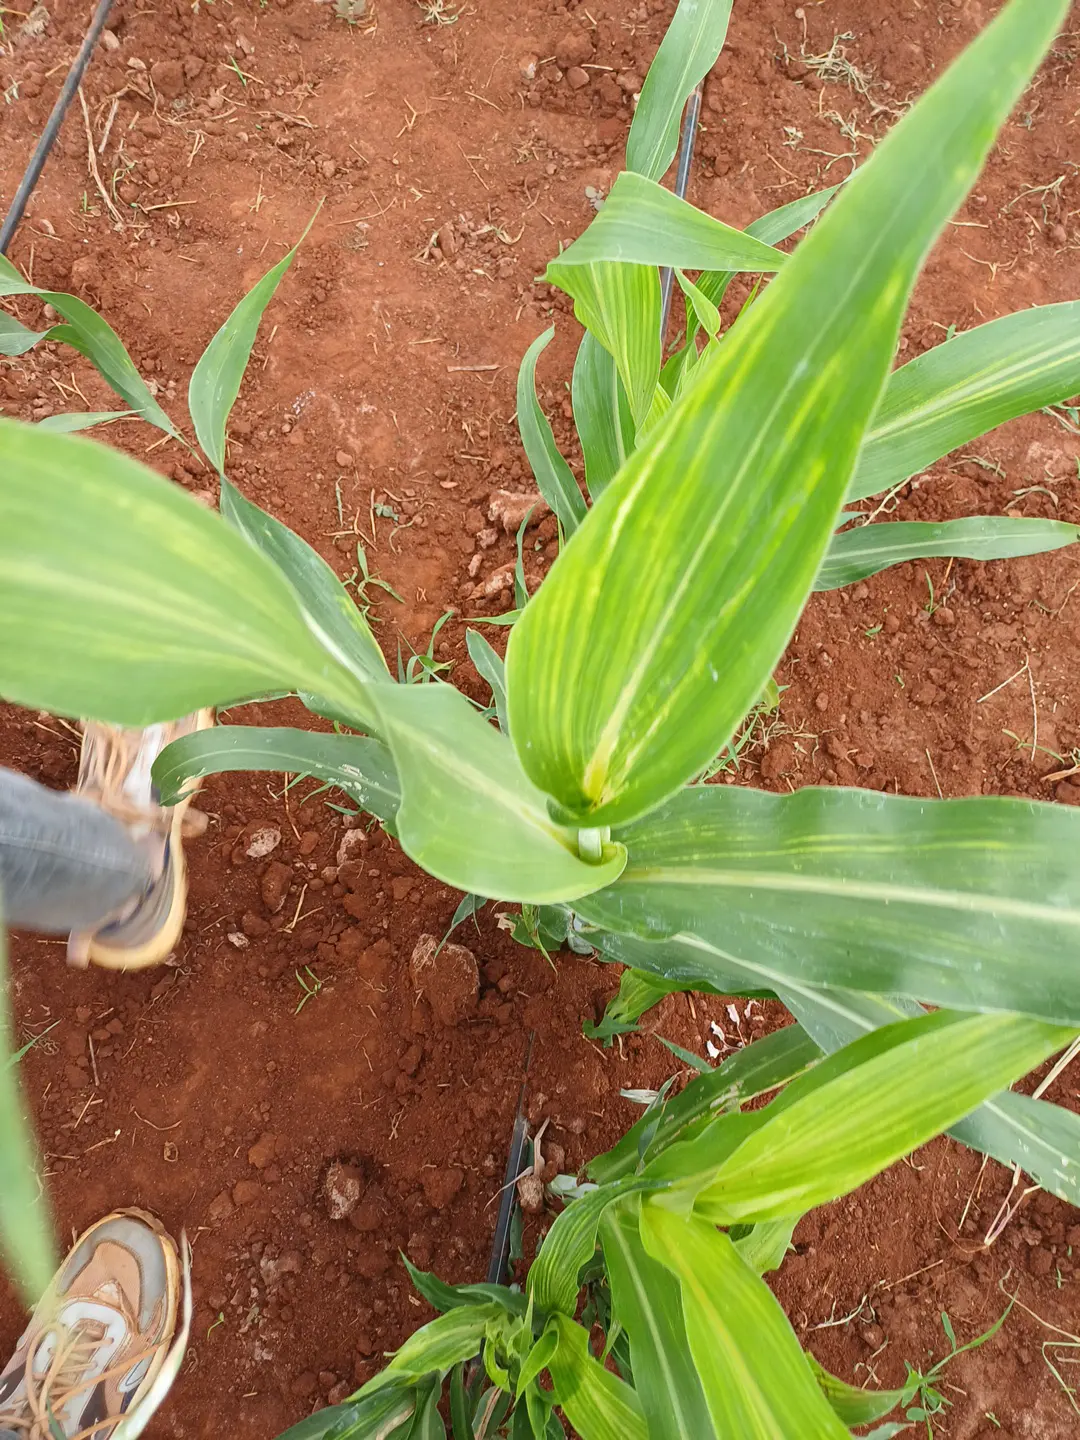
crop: sorghum
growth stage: vegetative
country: Kenya
